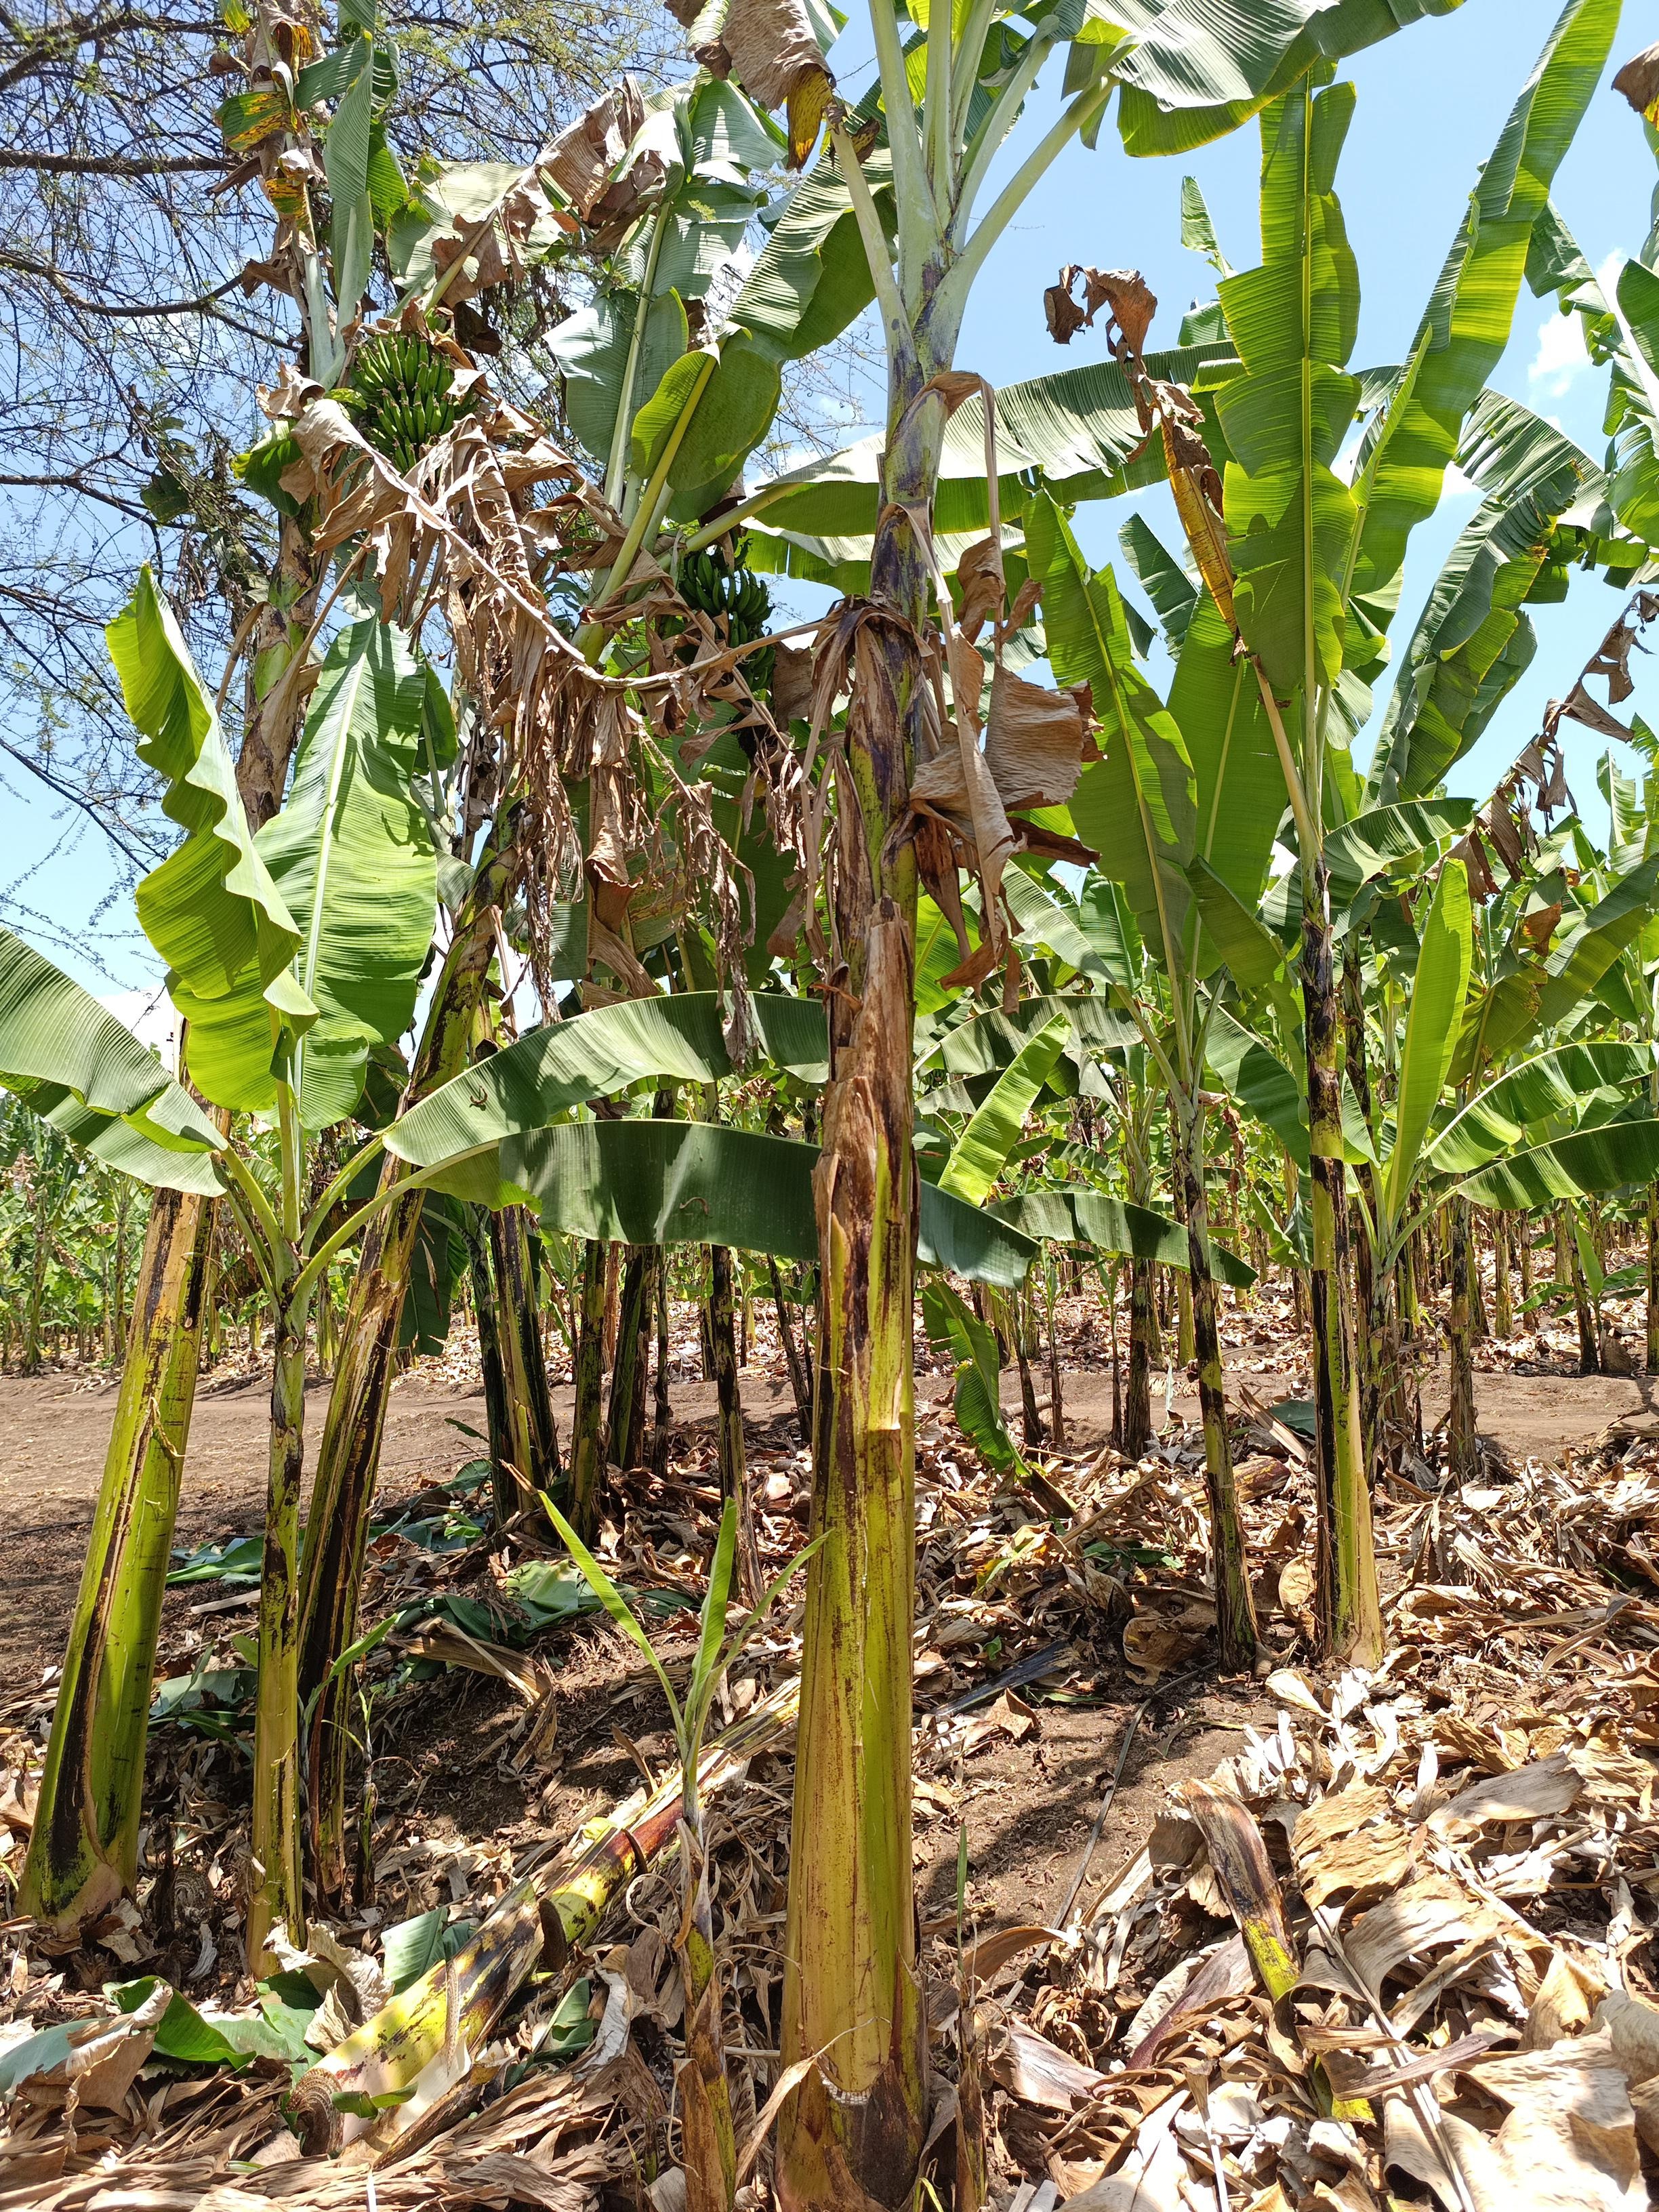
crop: banana
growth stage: vegetative
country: Tanzania
